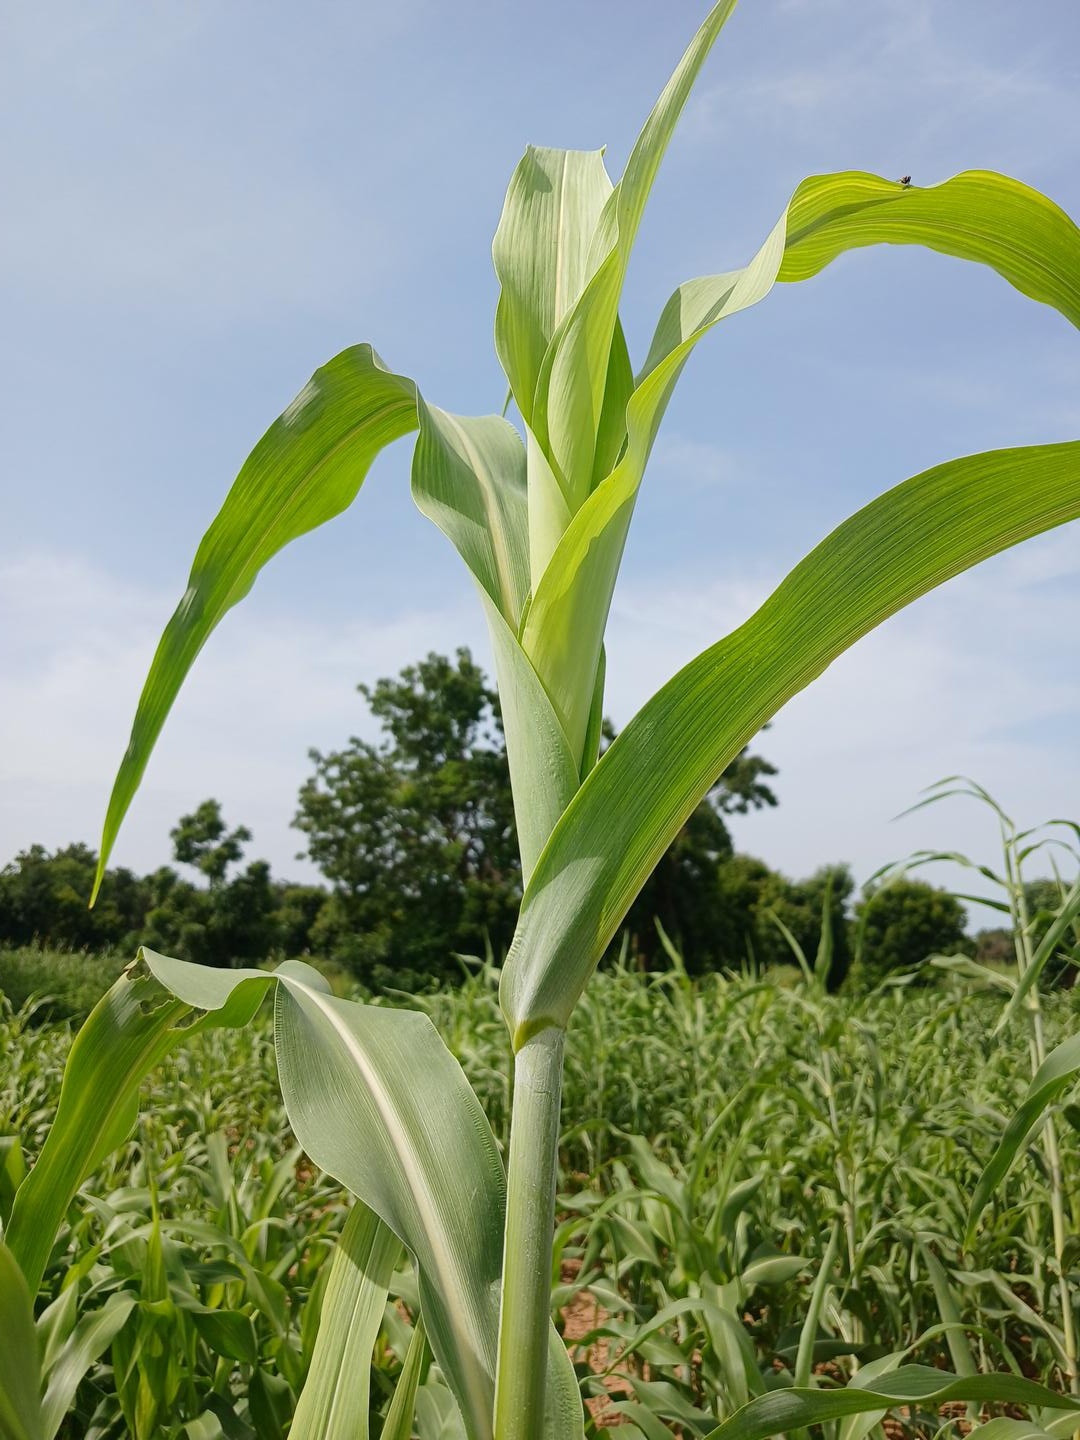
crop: sorghum
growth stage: vegetative
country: Senegal
